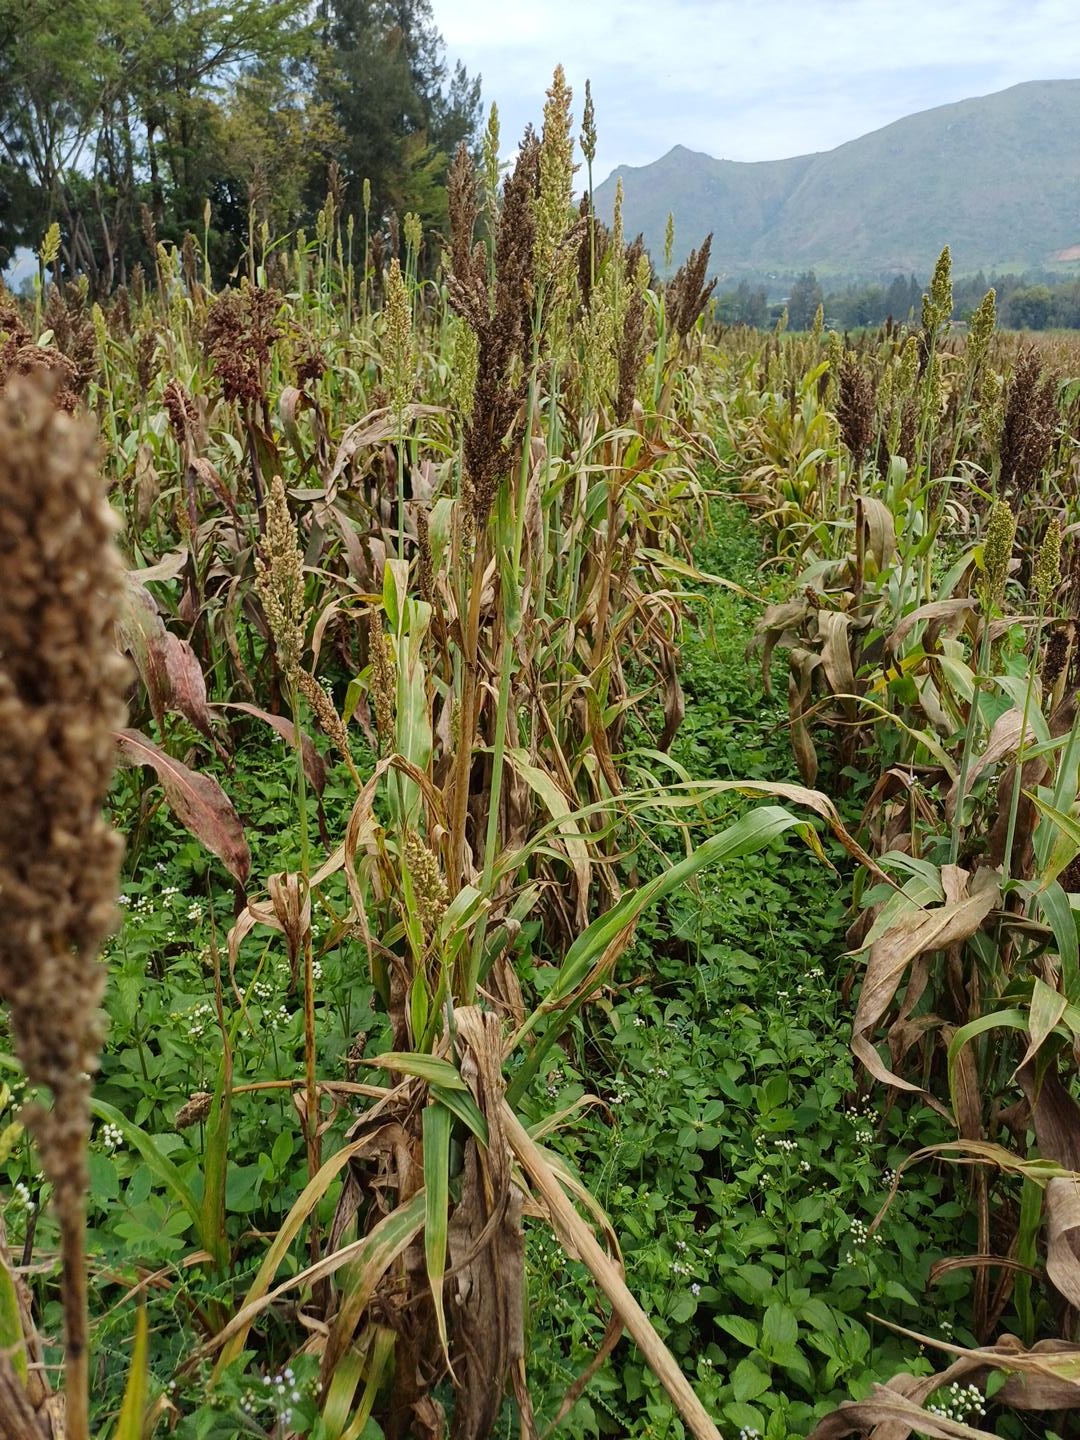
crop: sorghum
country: Kenya
